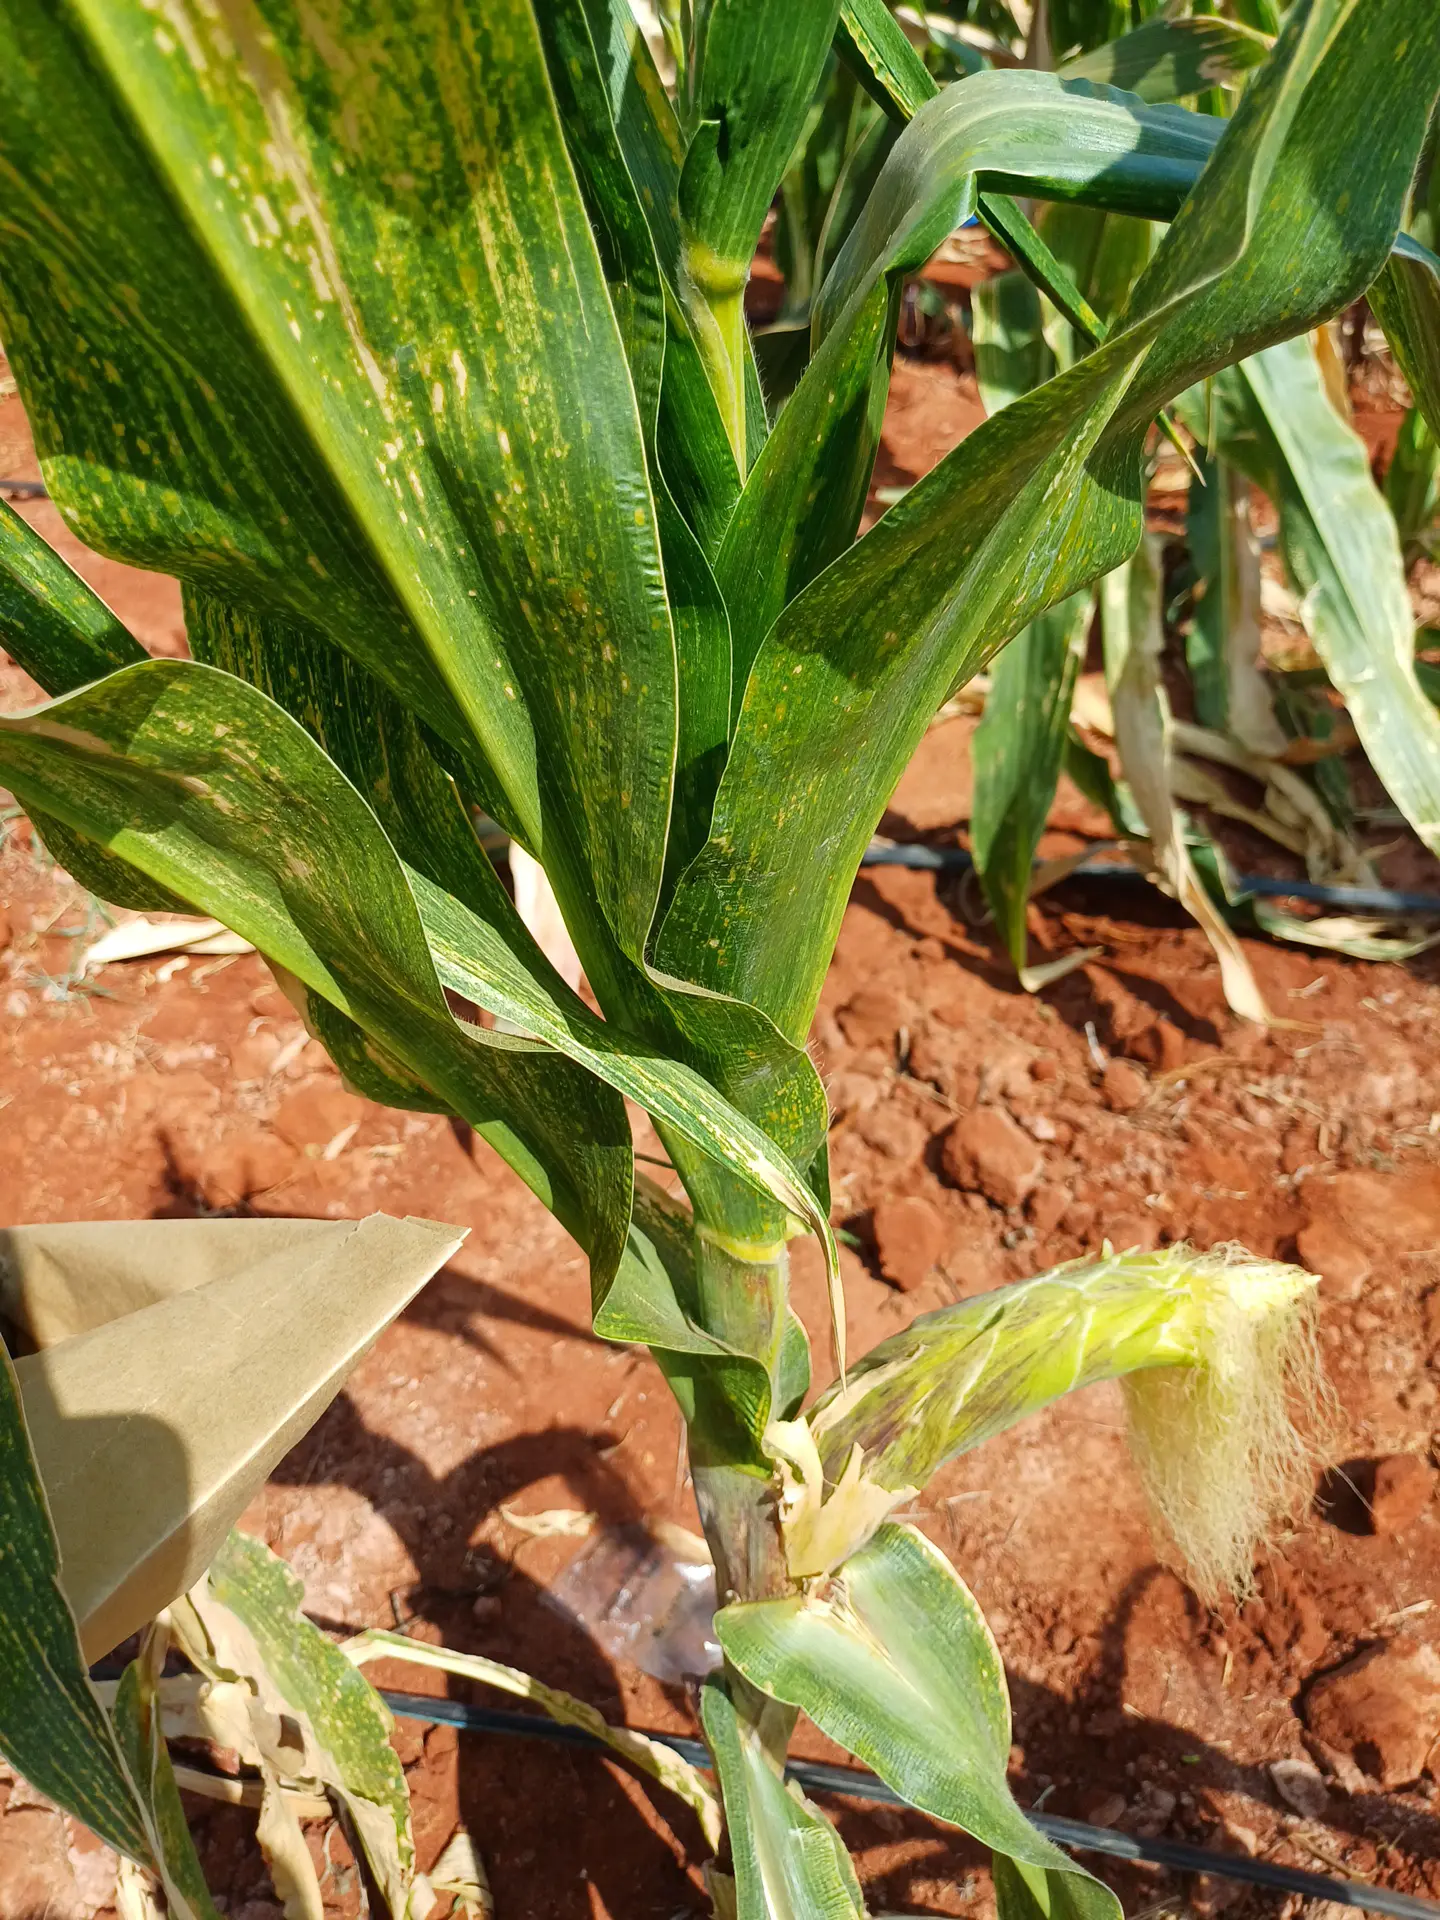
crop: maize
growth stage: flowering
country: Kenya
